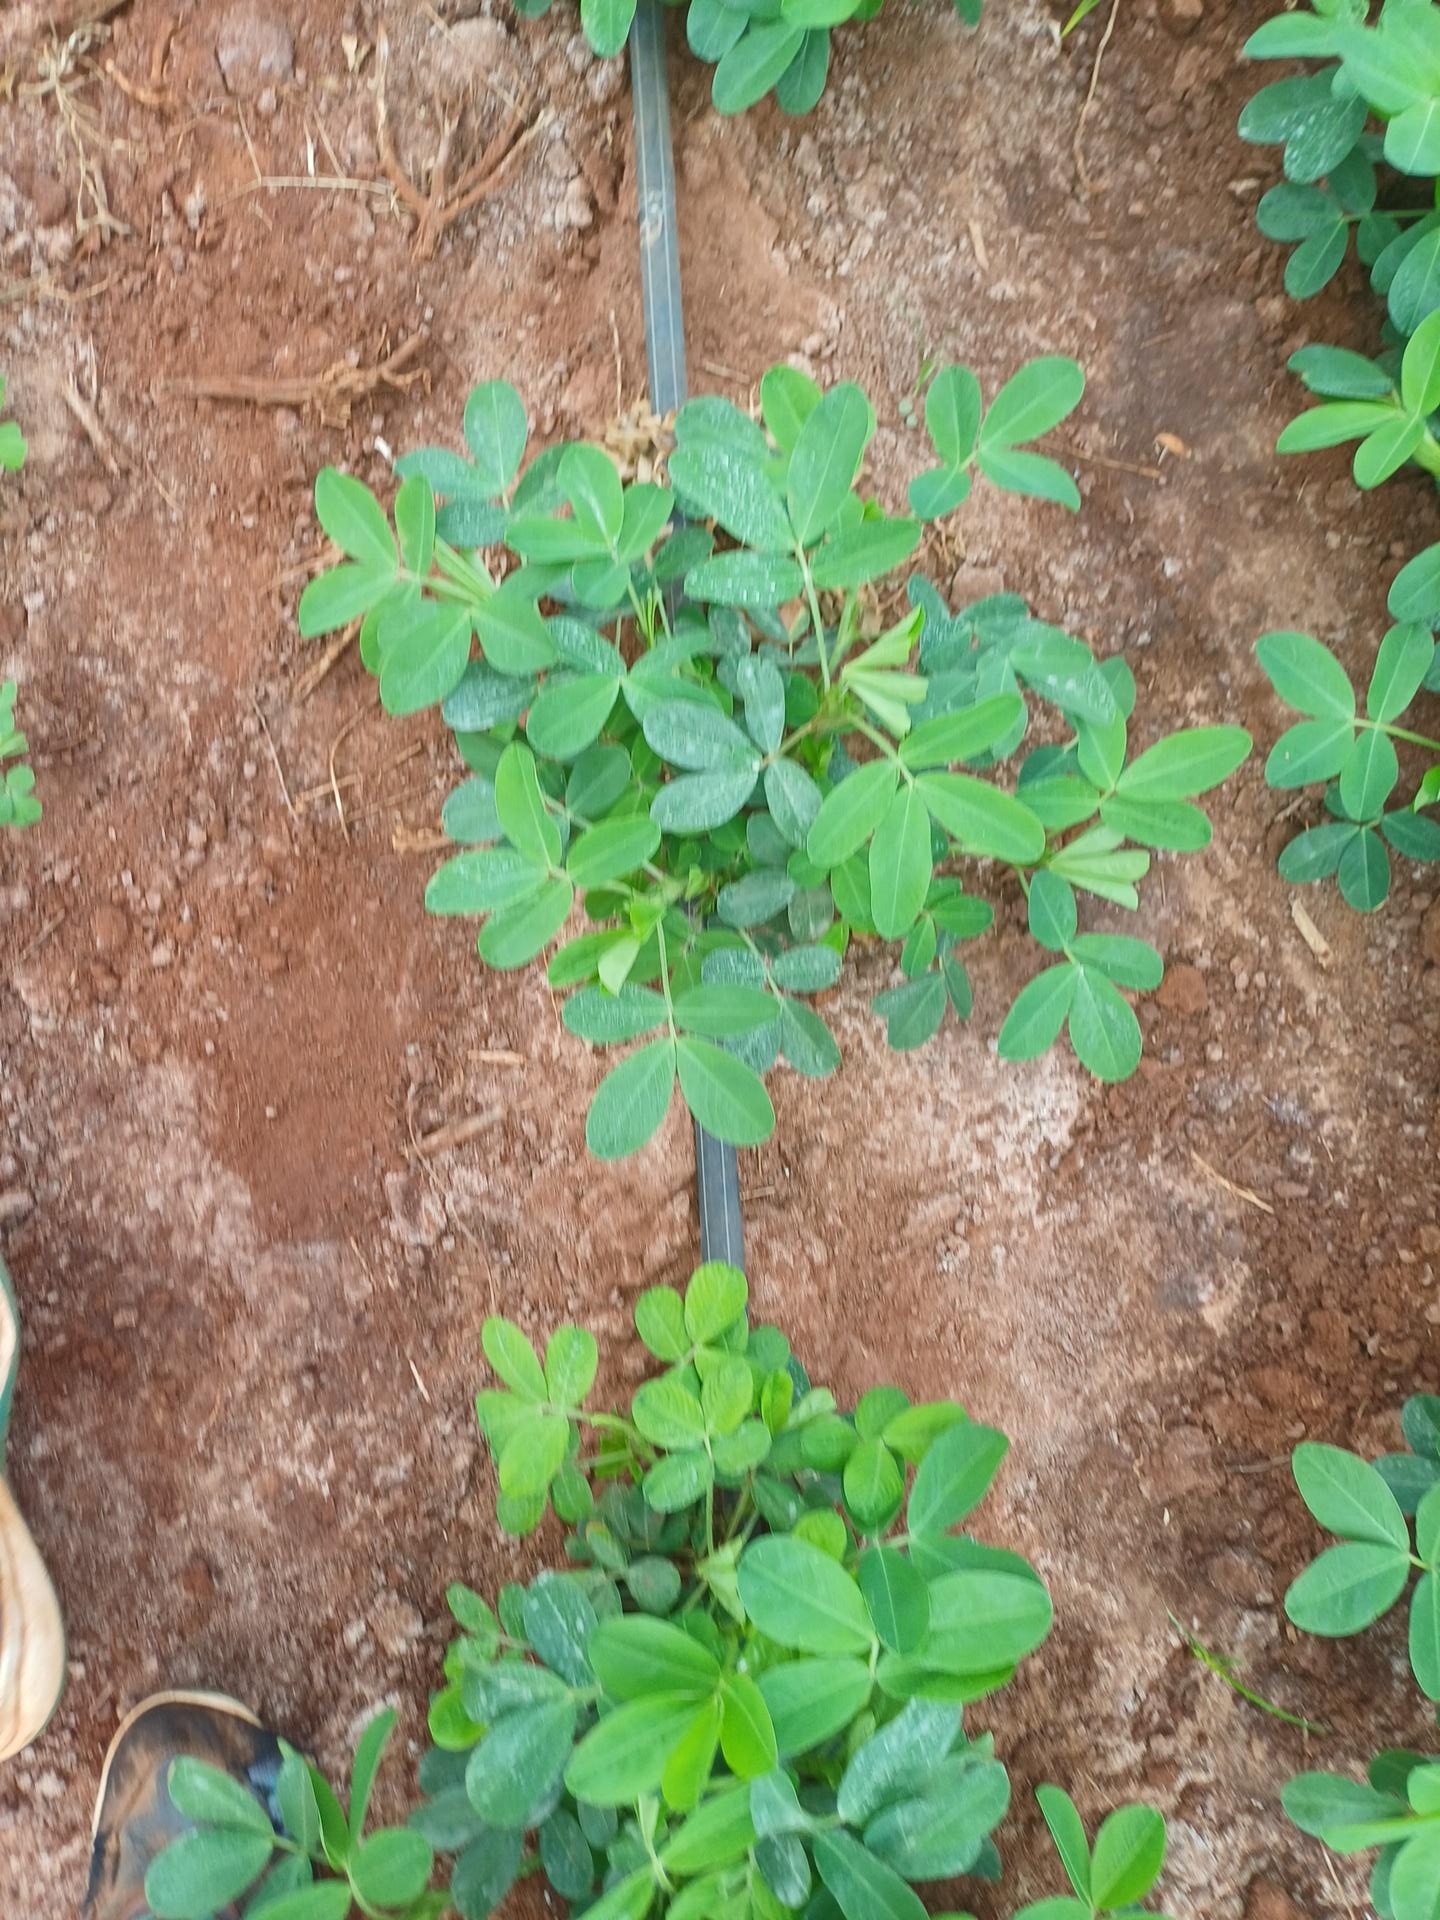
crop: groundnut
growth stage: vegetative
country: Kenya
